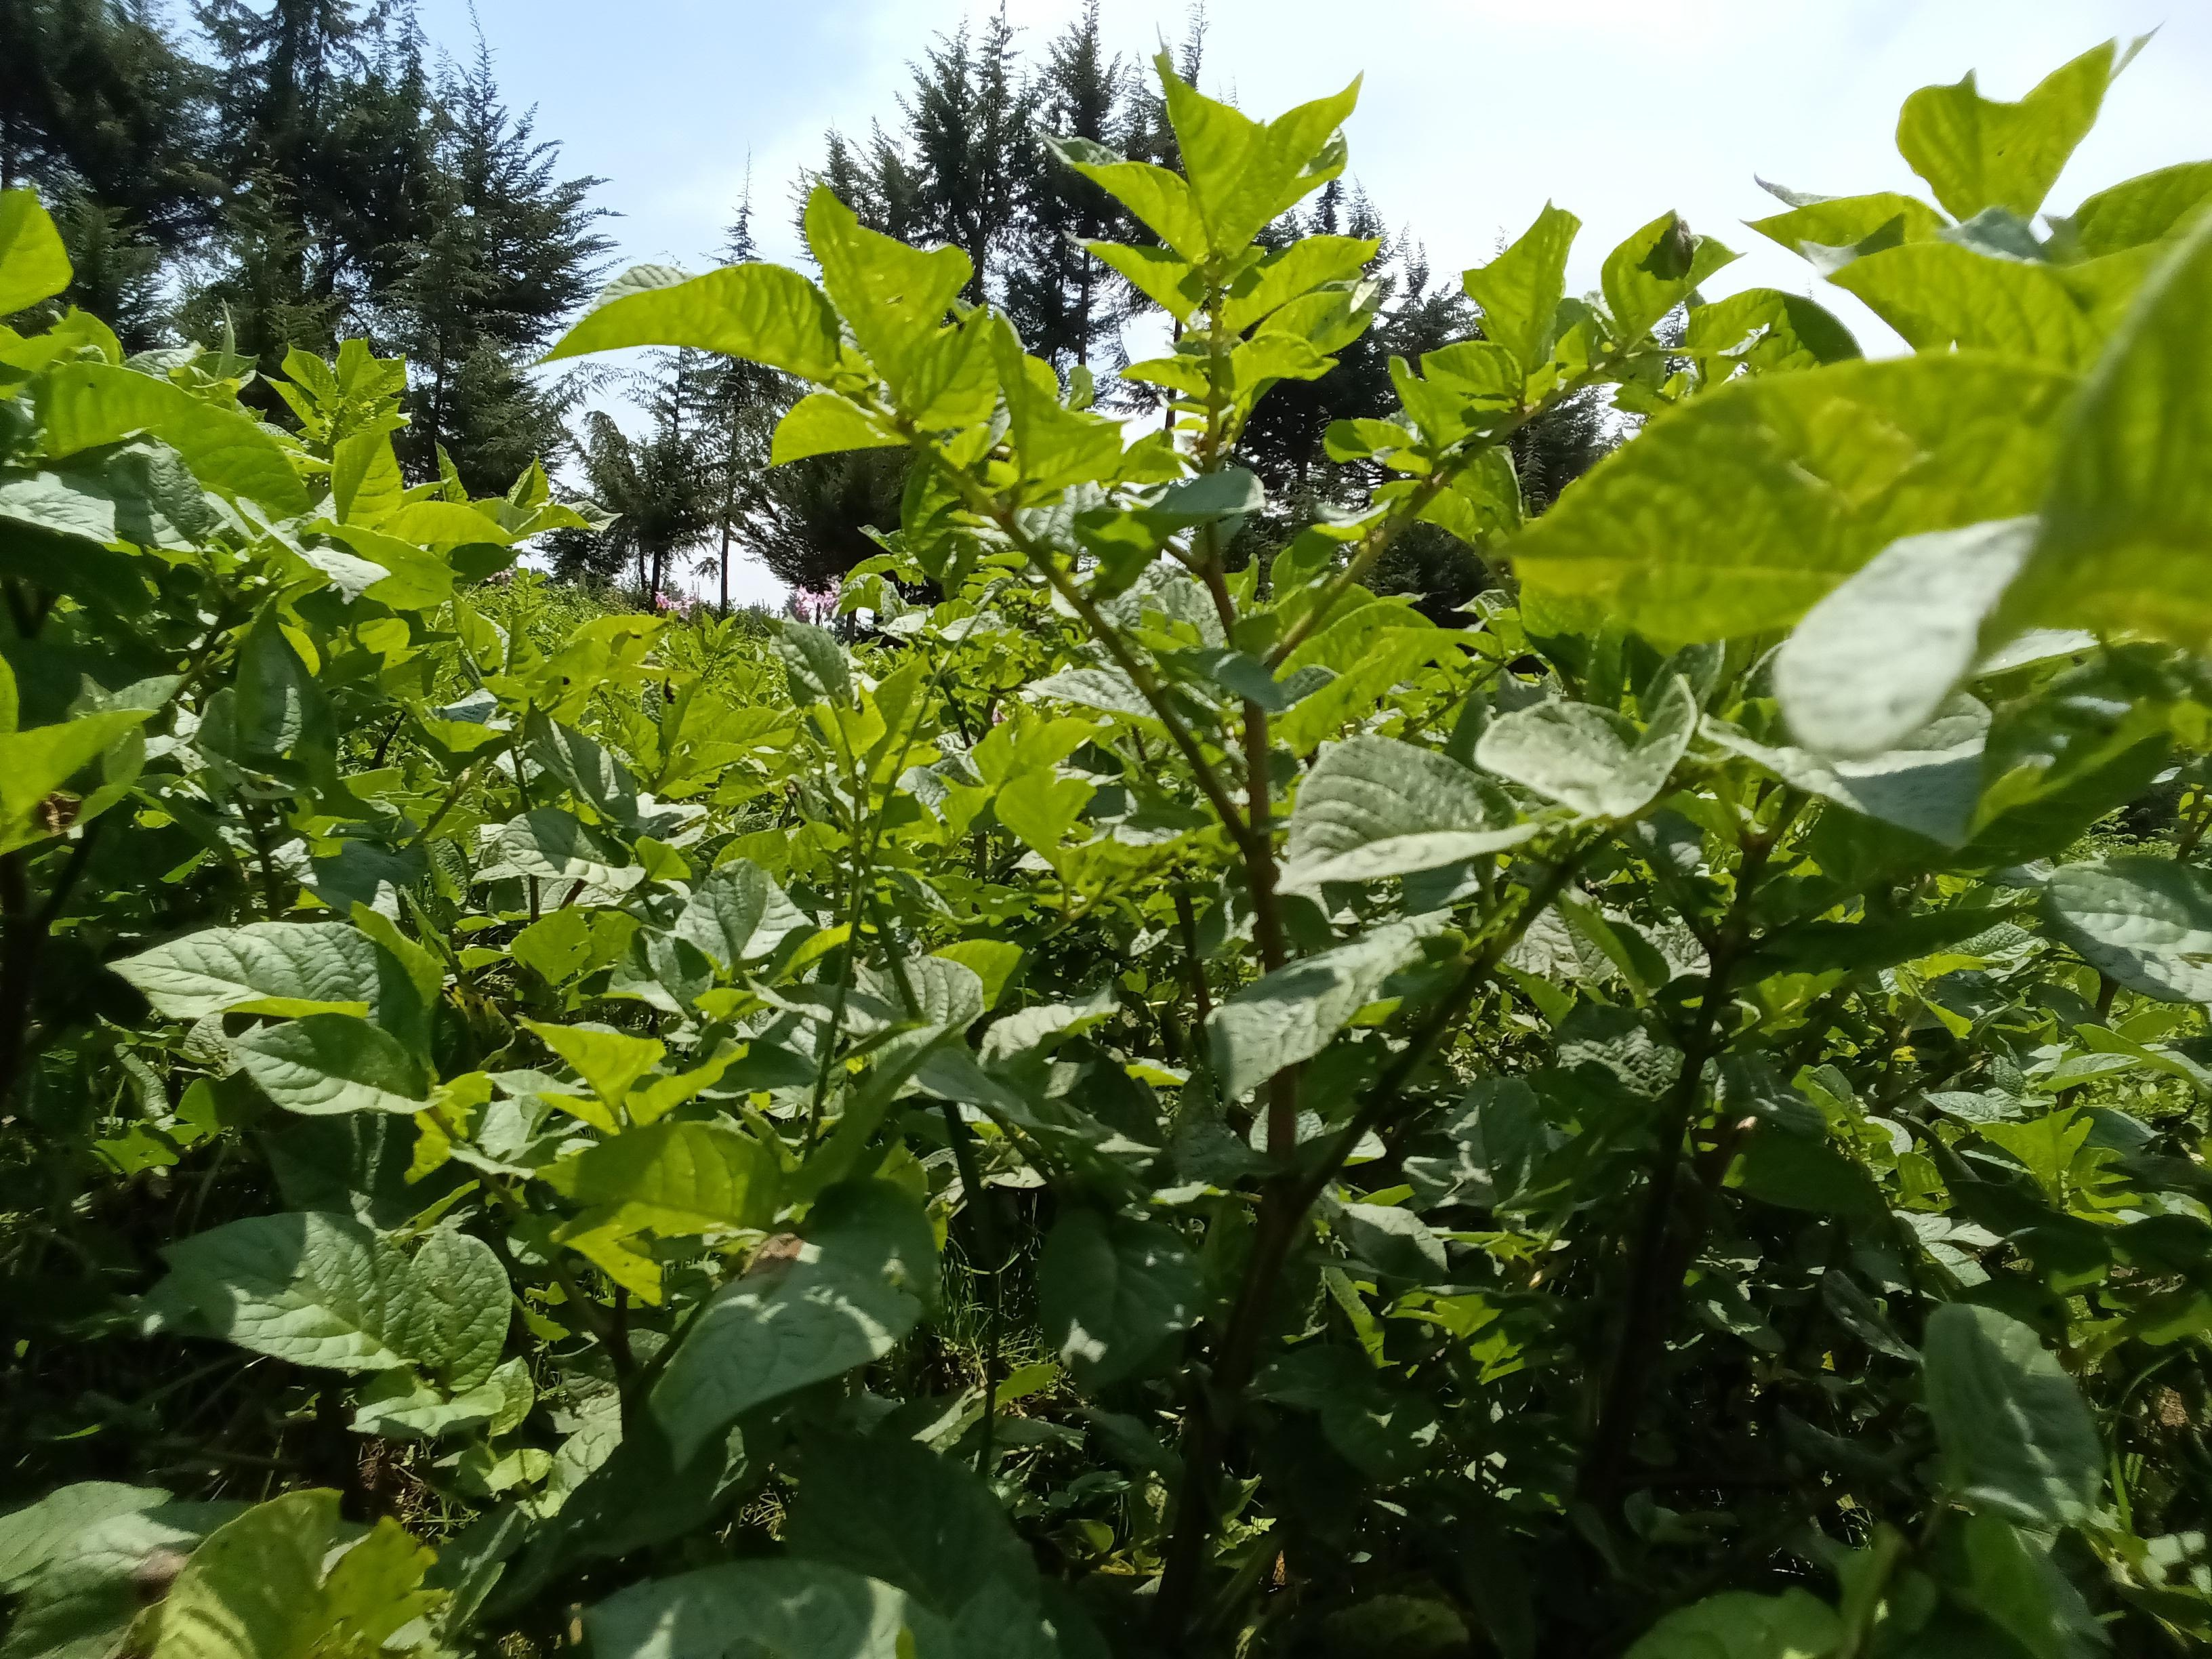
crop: potato
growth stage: flowering
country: Kenya
